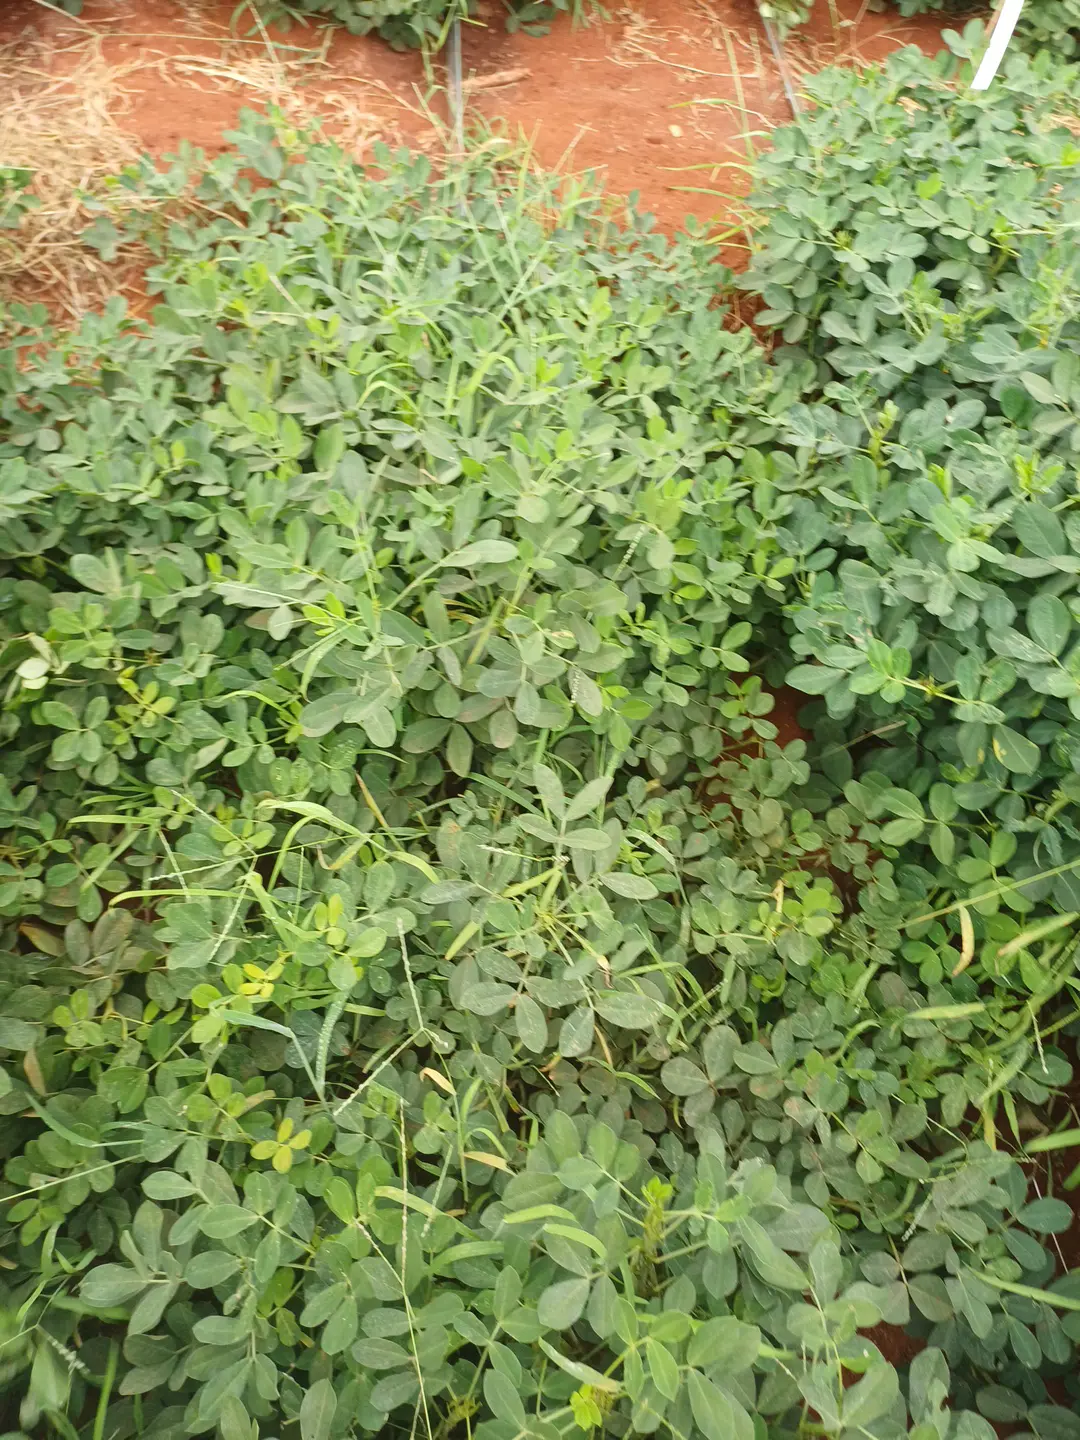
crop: groundnut
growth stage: pegging
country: Kenya
